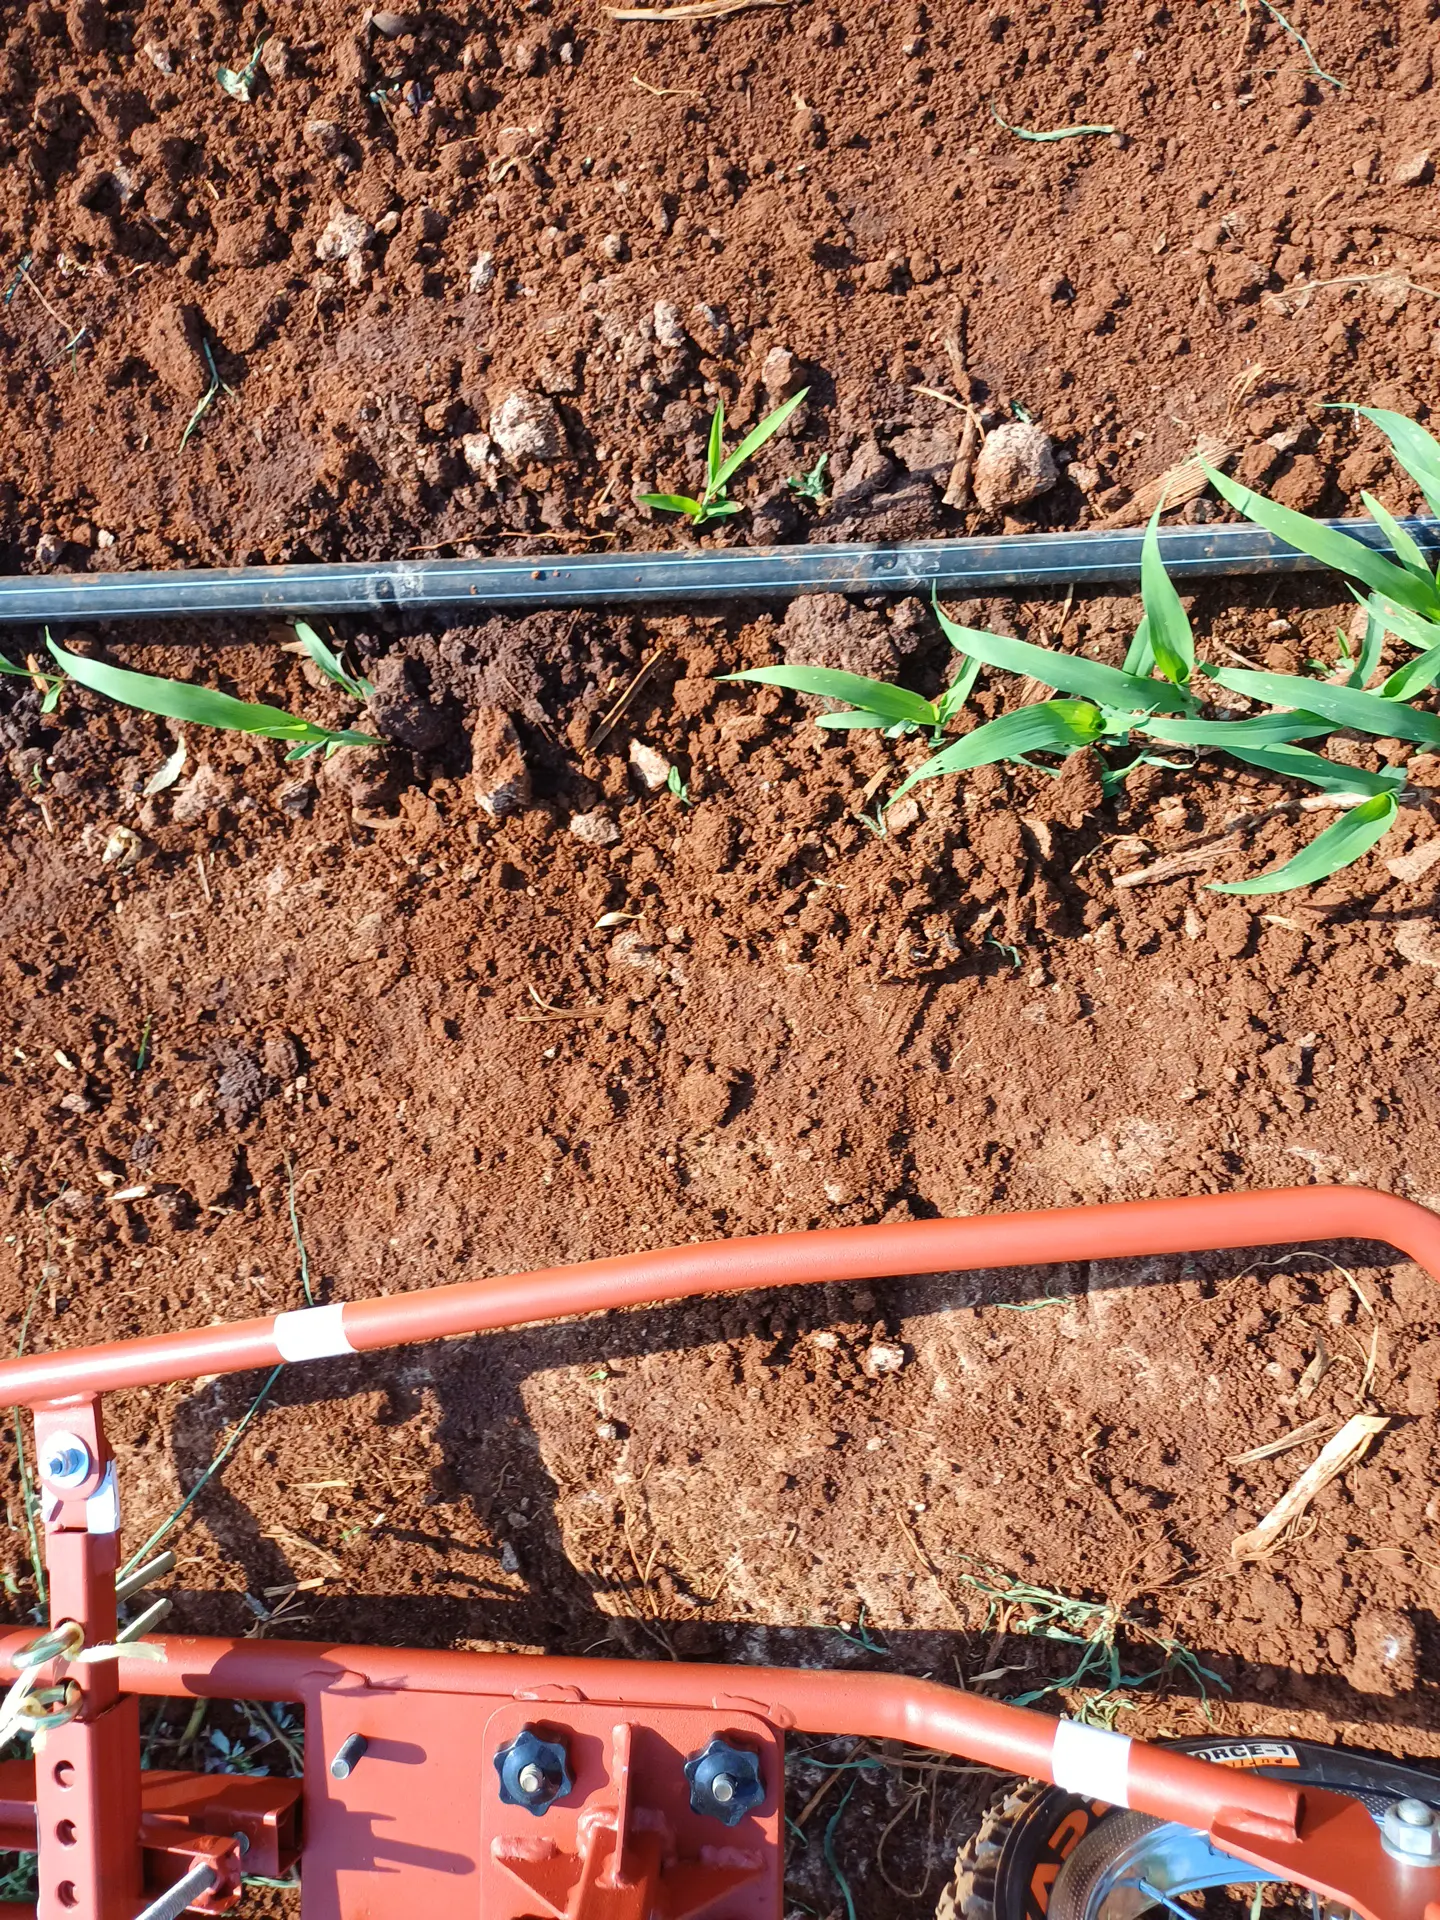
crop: sorghum
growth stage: vegetative
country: Kenya
